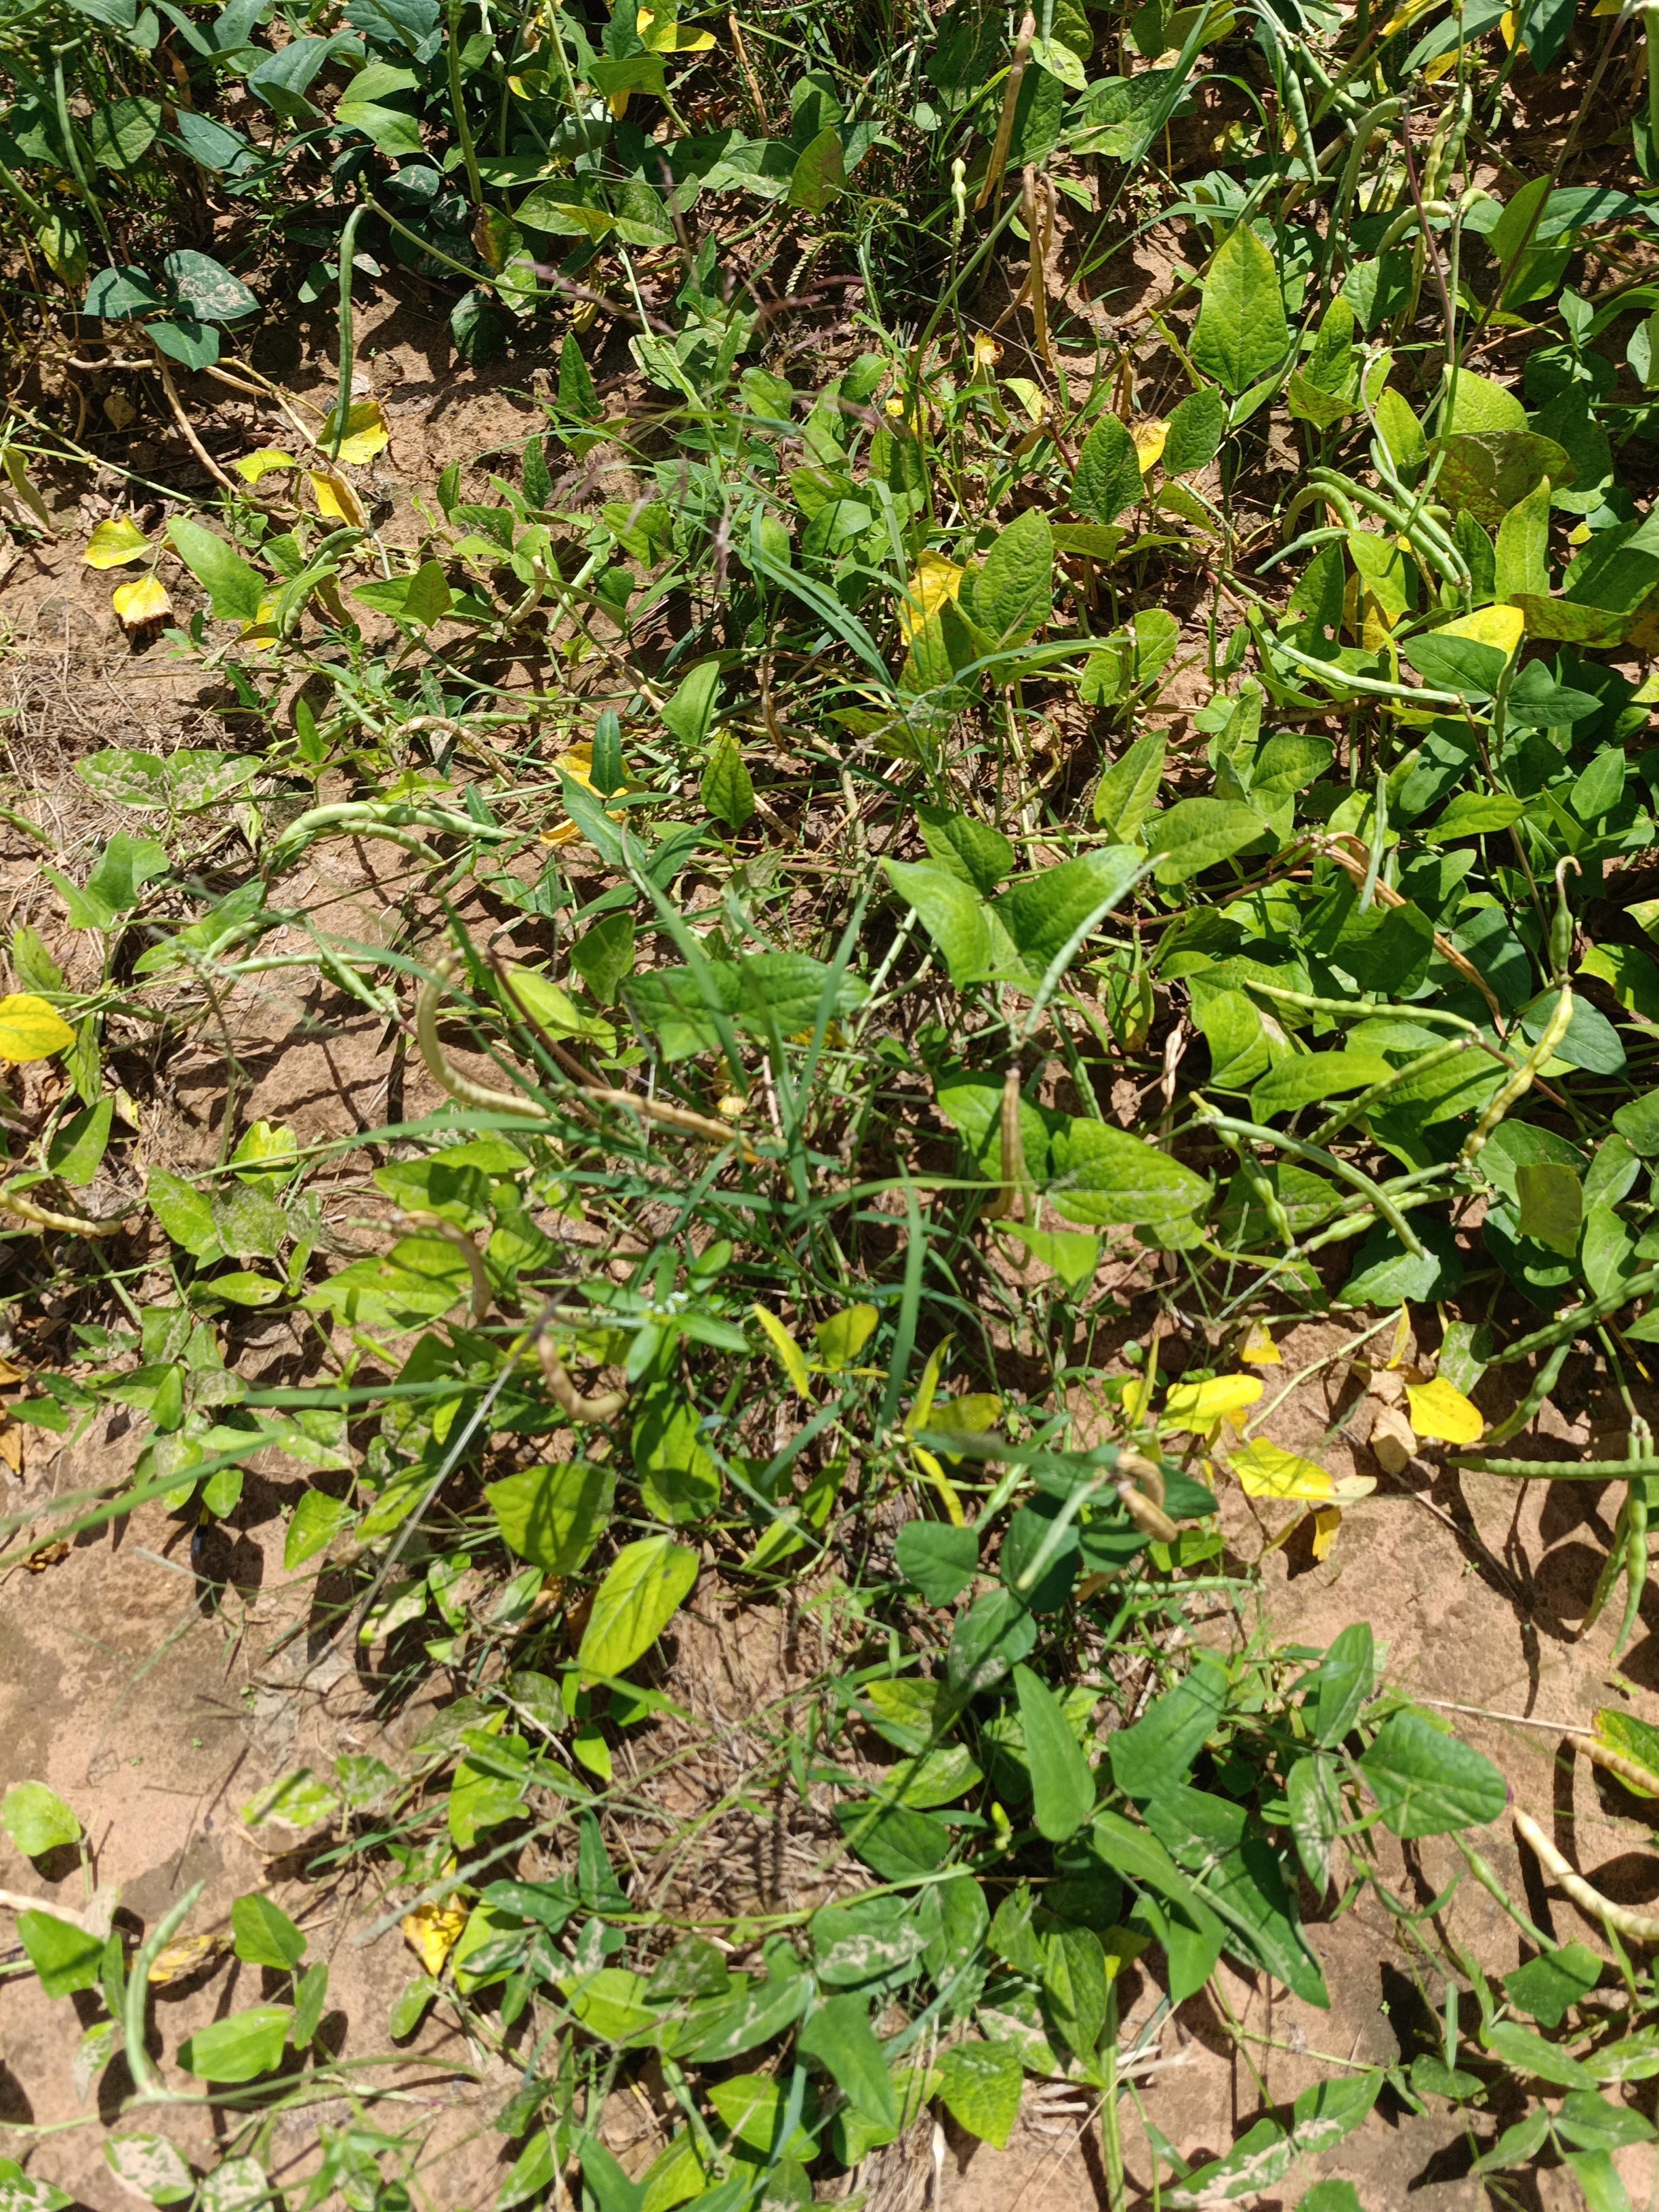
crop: cowpea
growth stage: maturity
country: Nigeria
